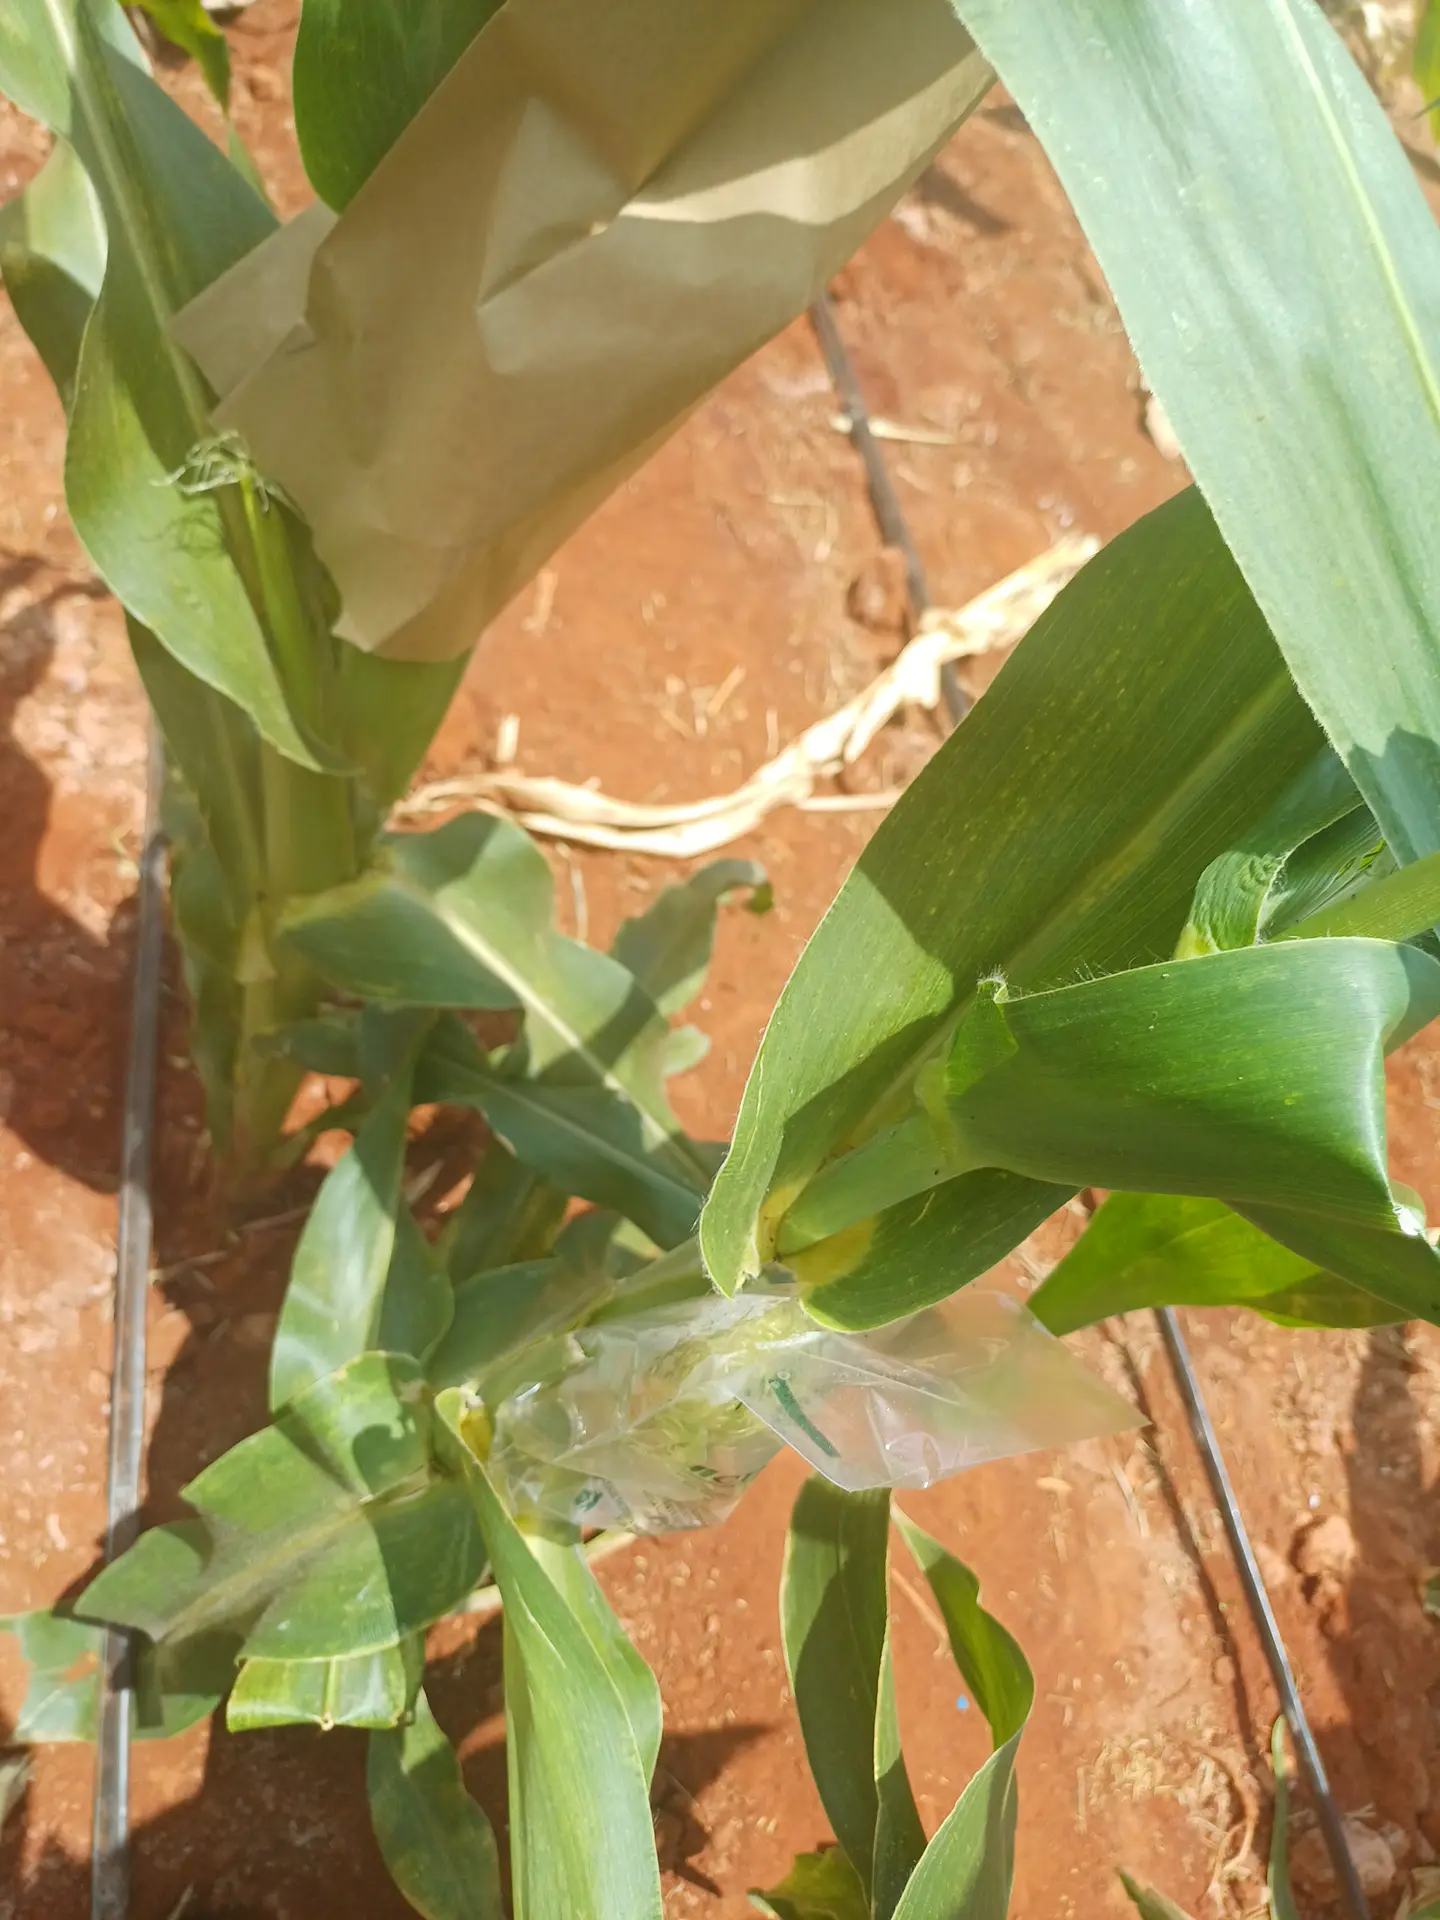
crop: maize
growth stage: flowering
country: Kenya
